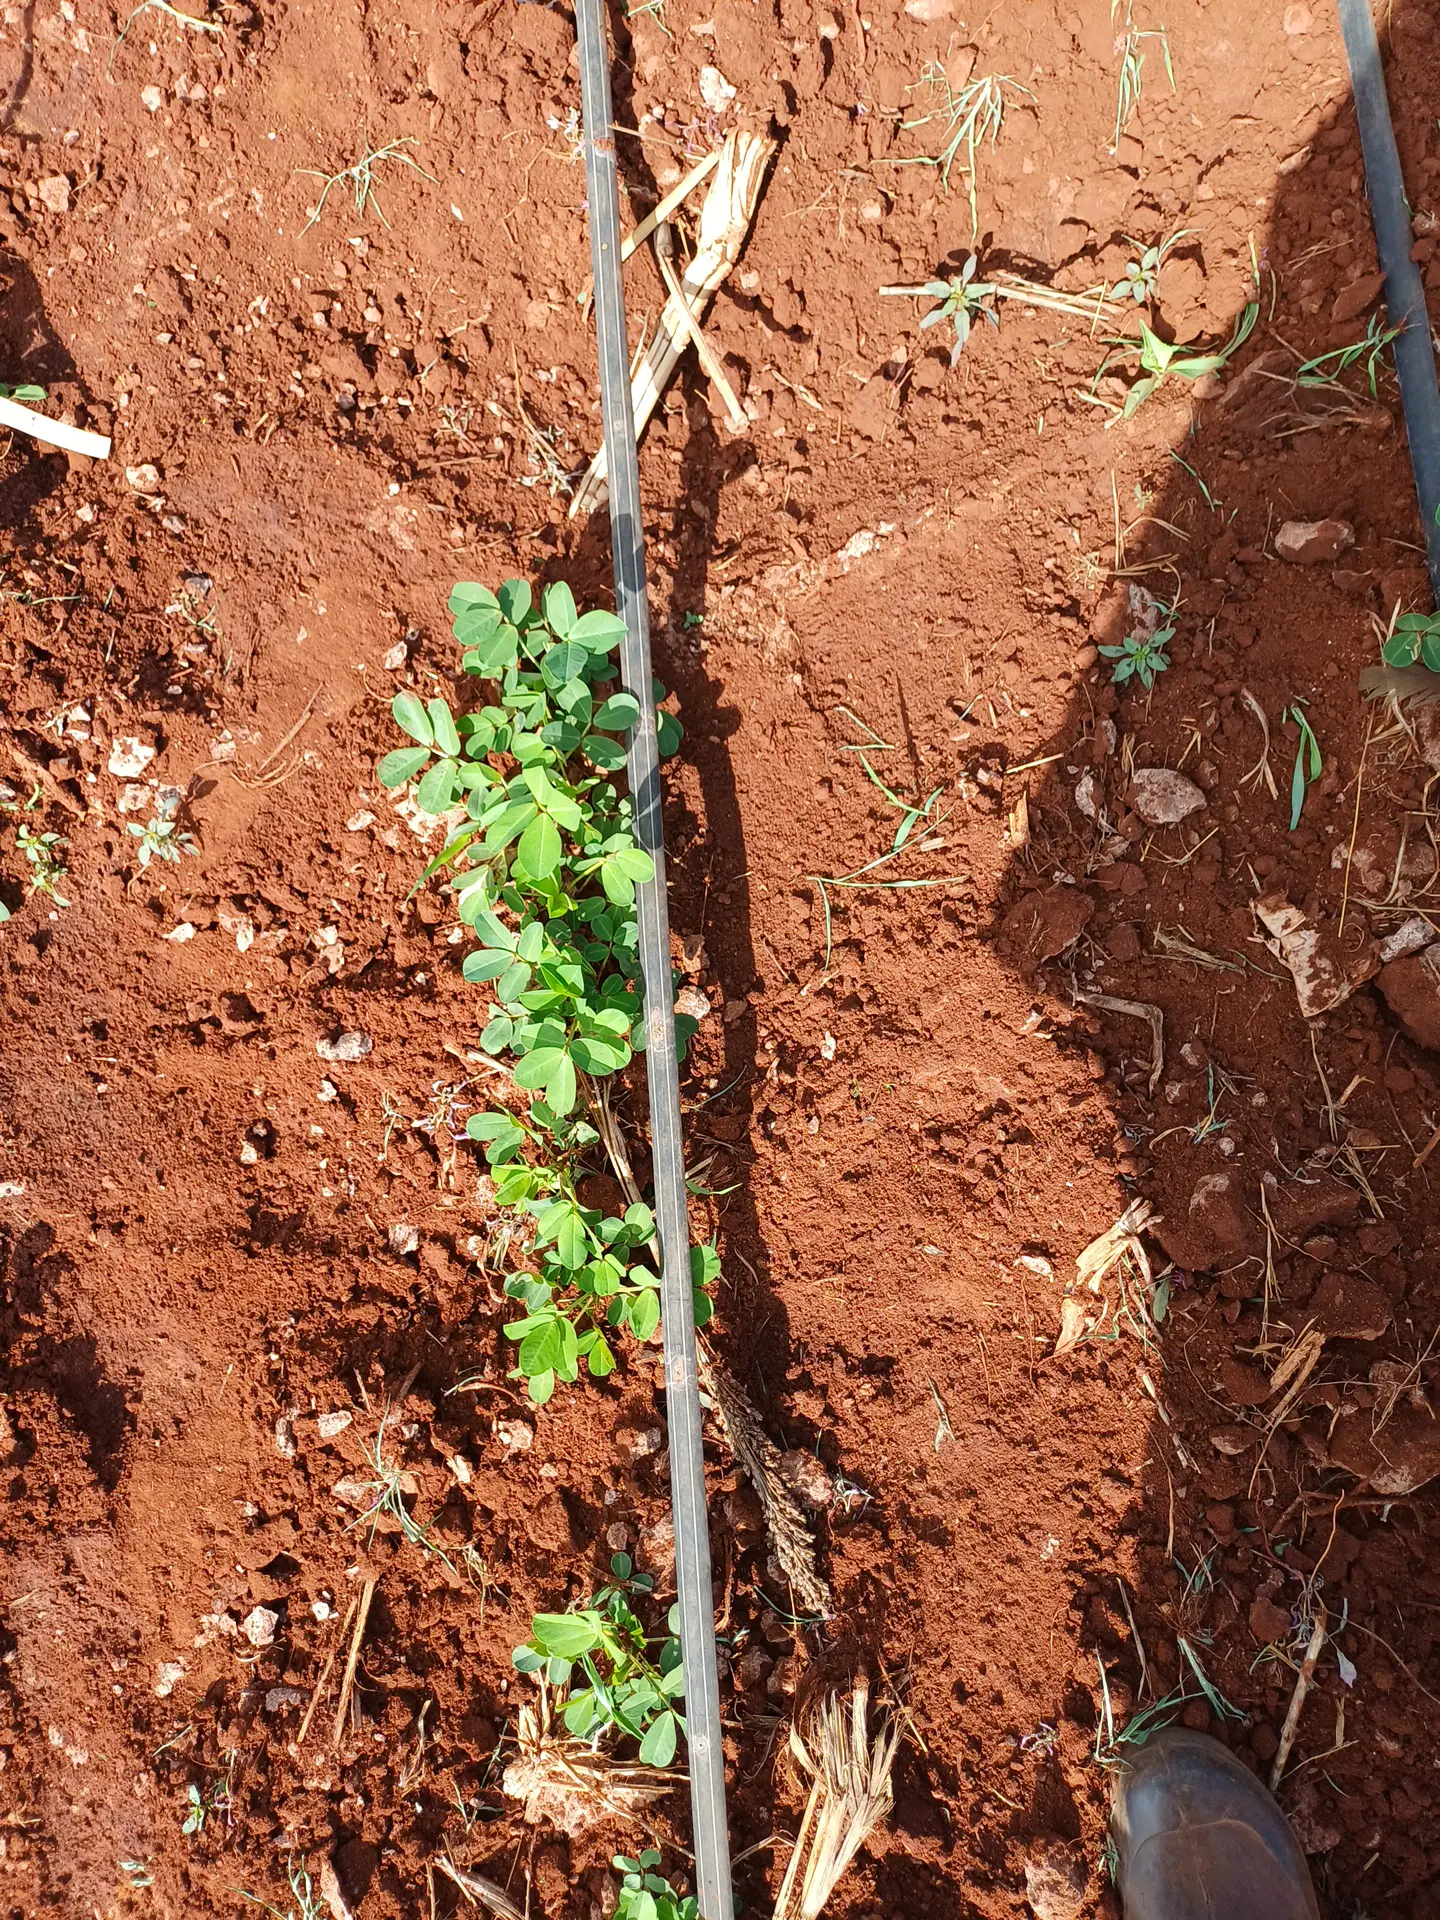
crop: groundnut
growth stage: vegetative
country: Kenya
